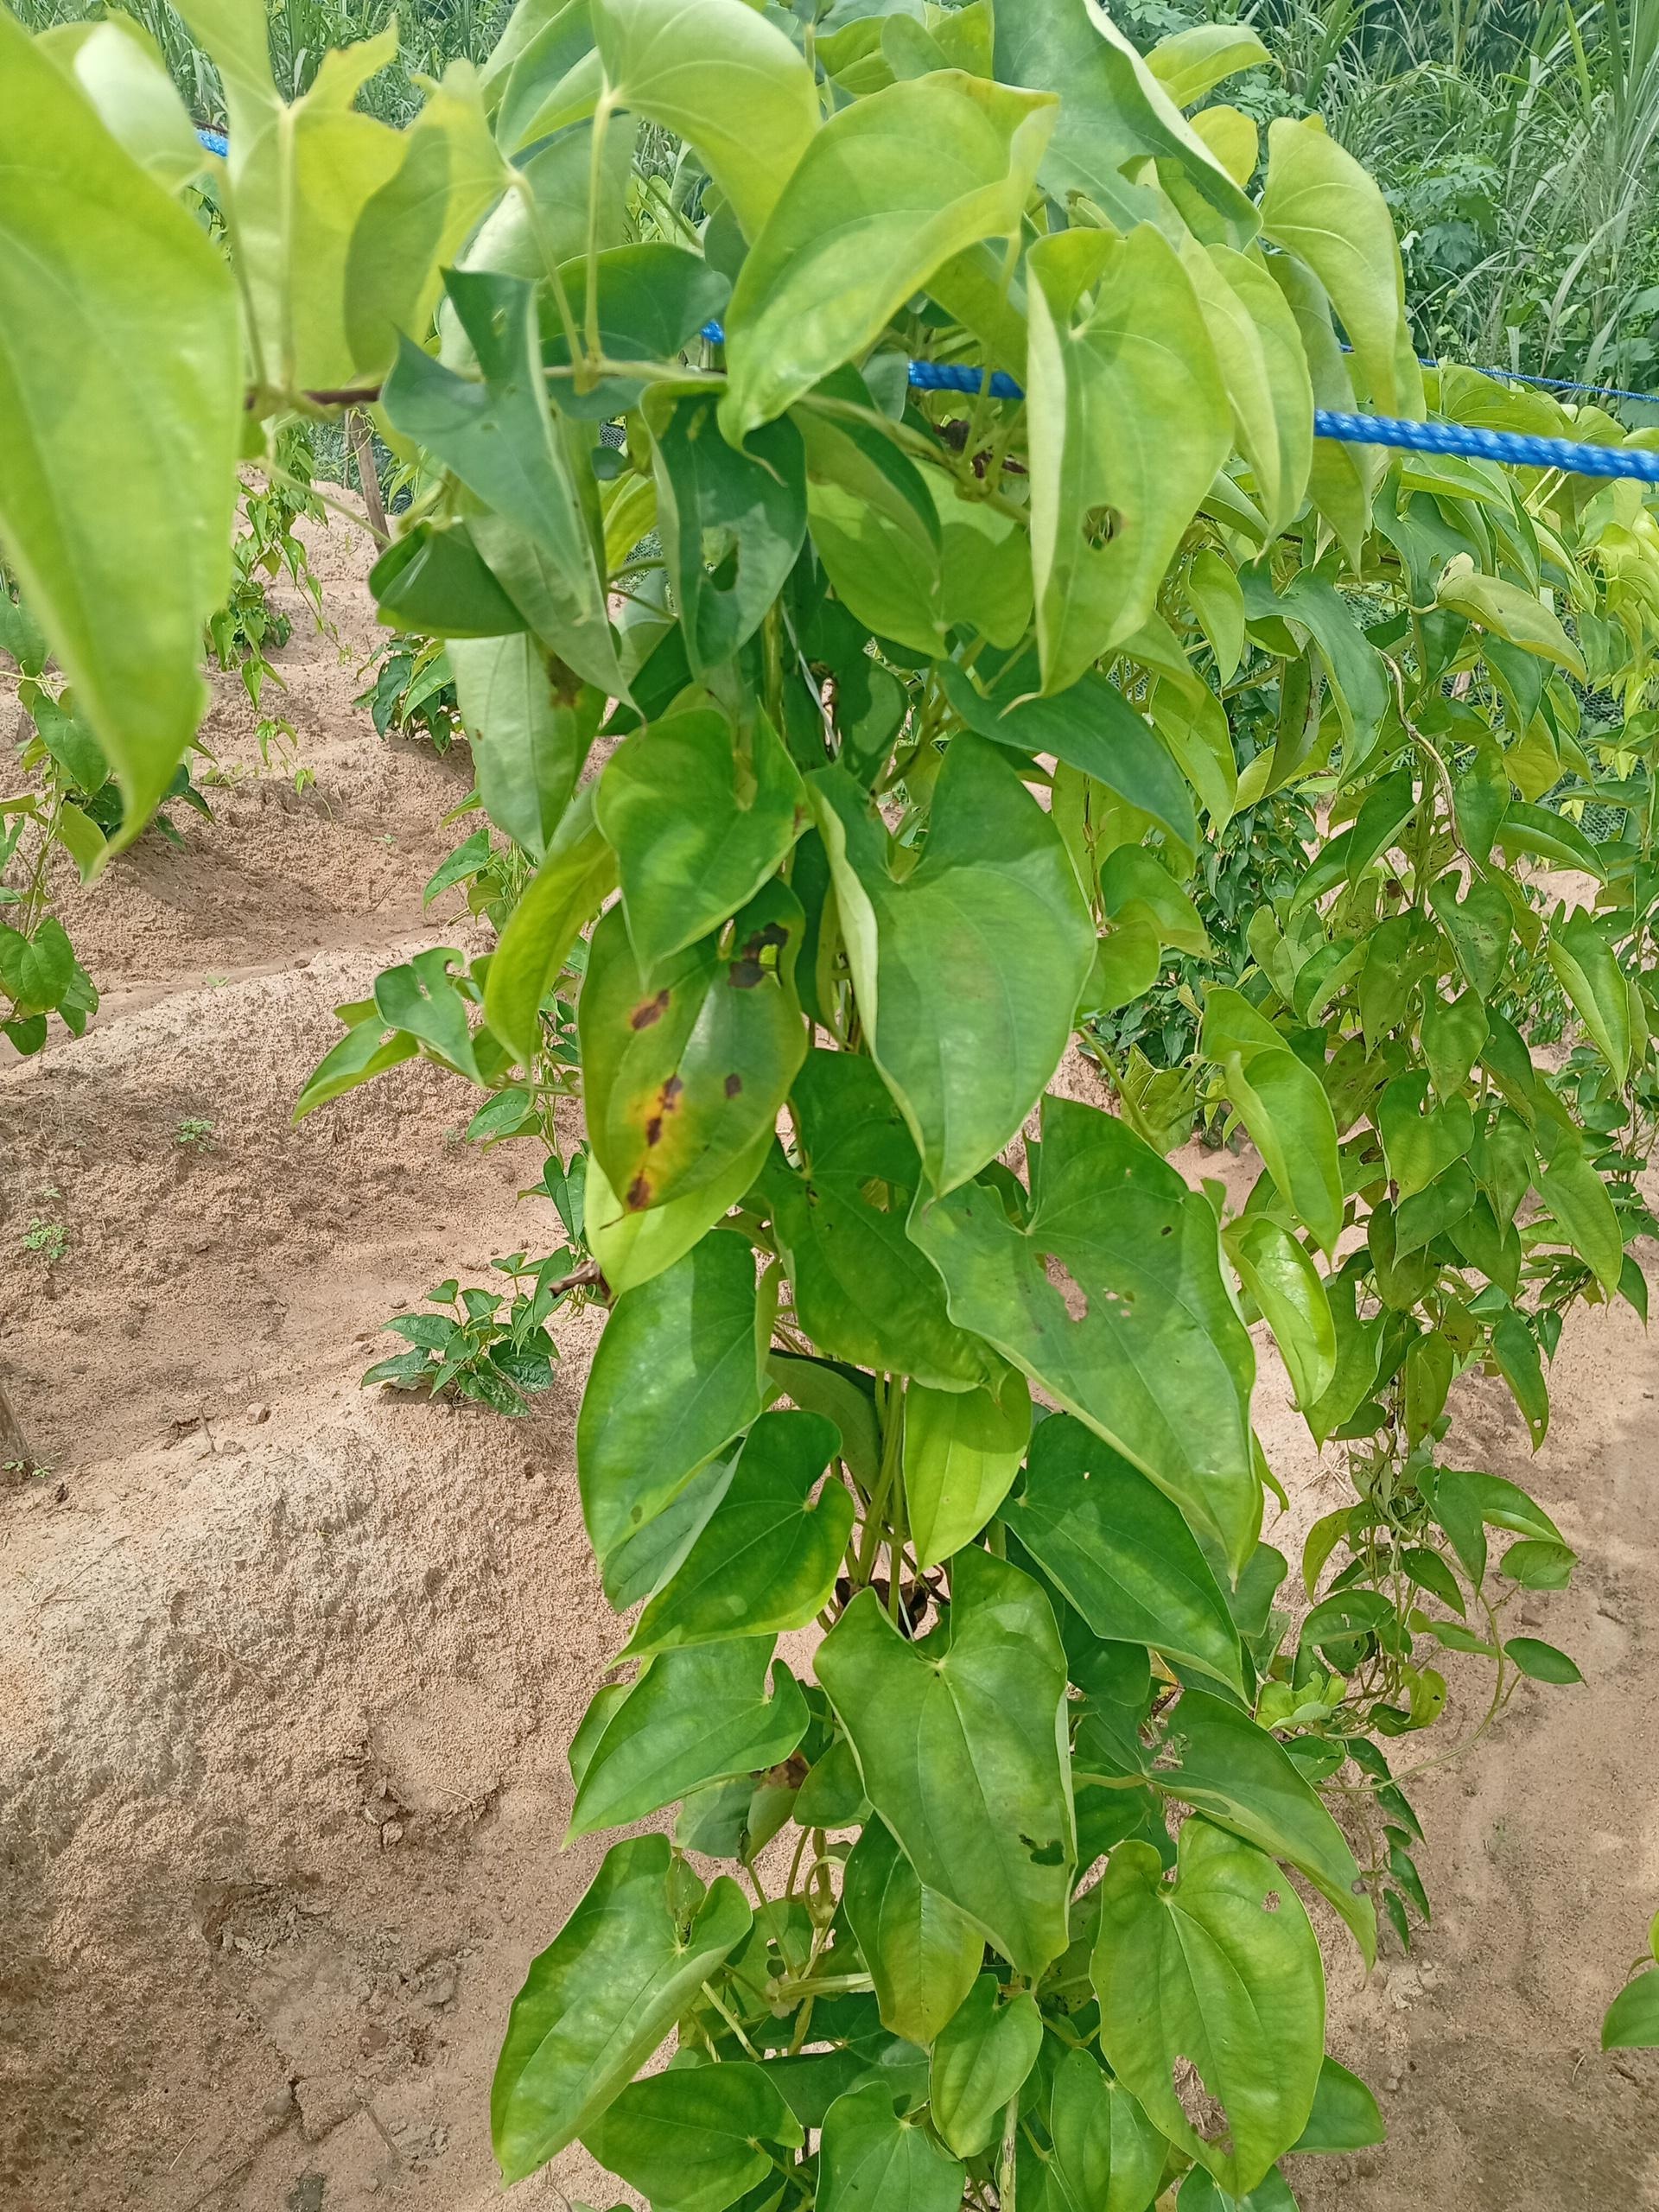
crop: yam
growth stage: vegetative
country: Nigeria
